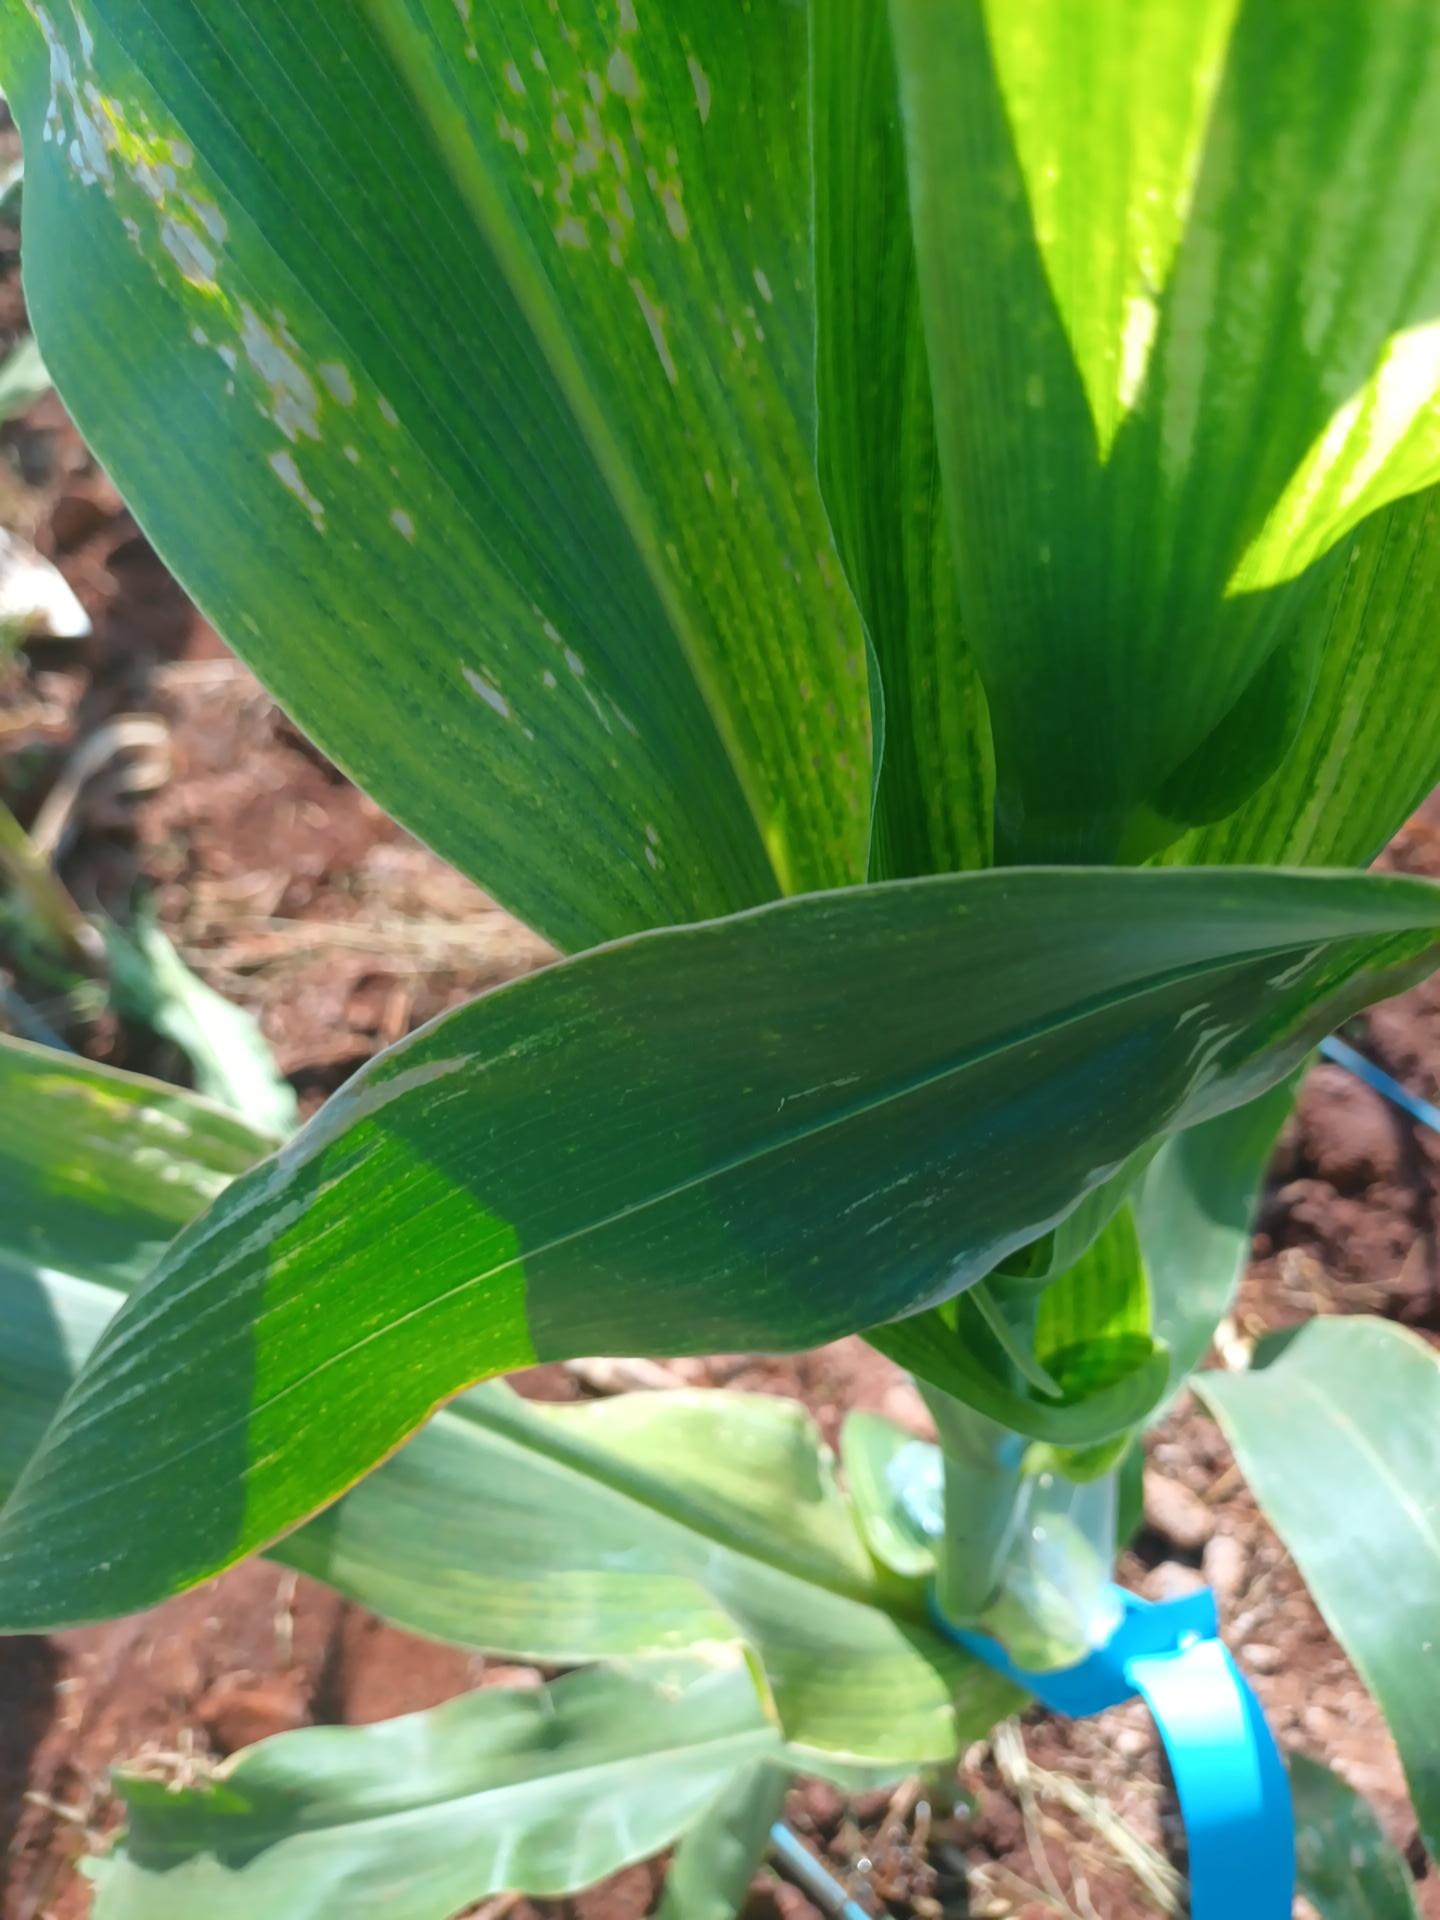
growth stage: flowering
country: Kenya
